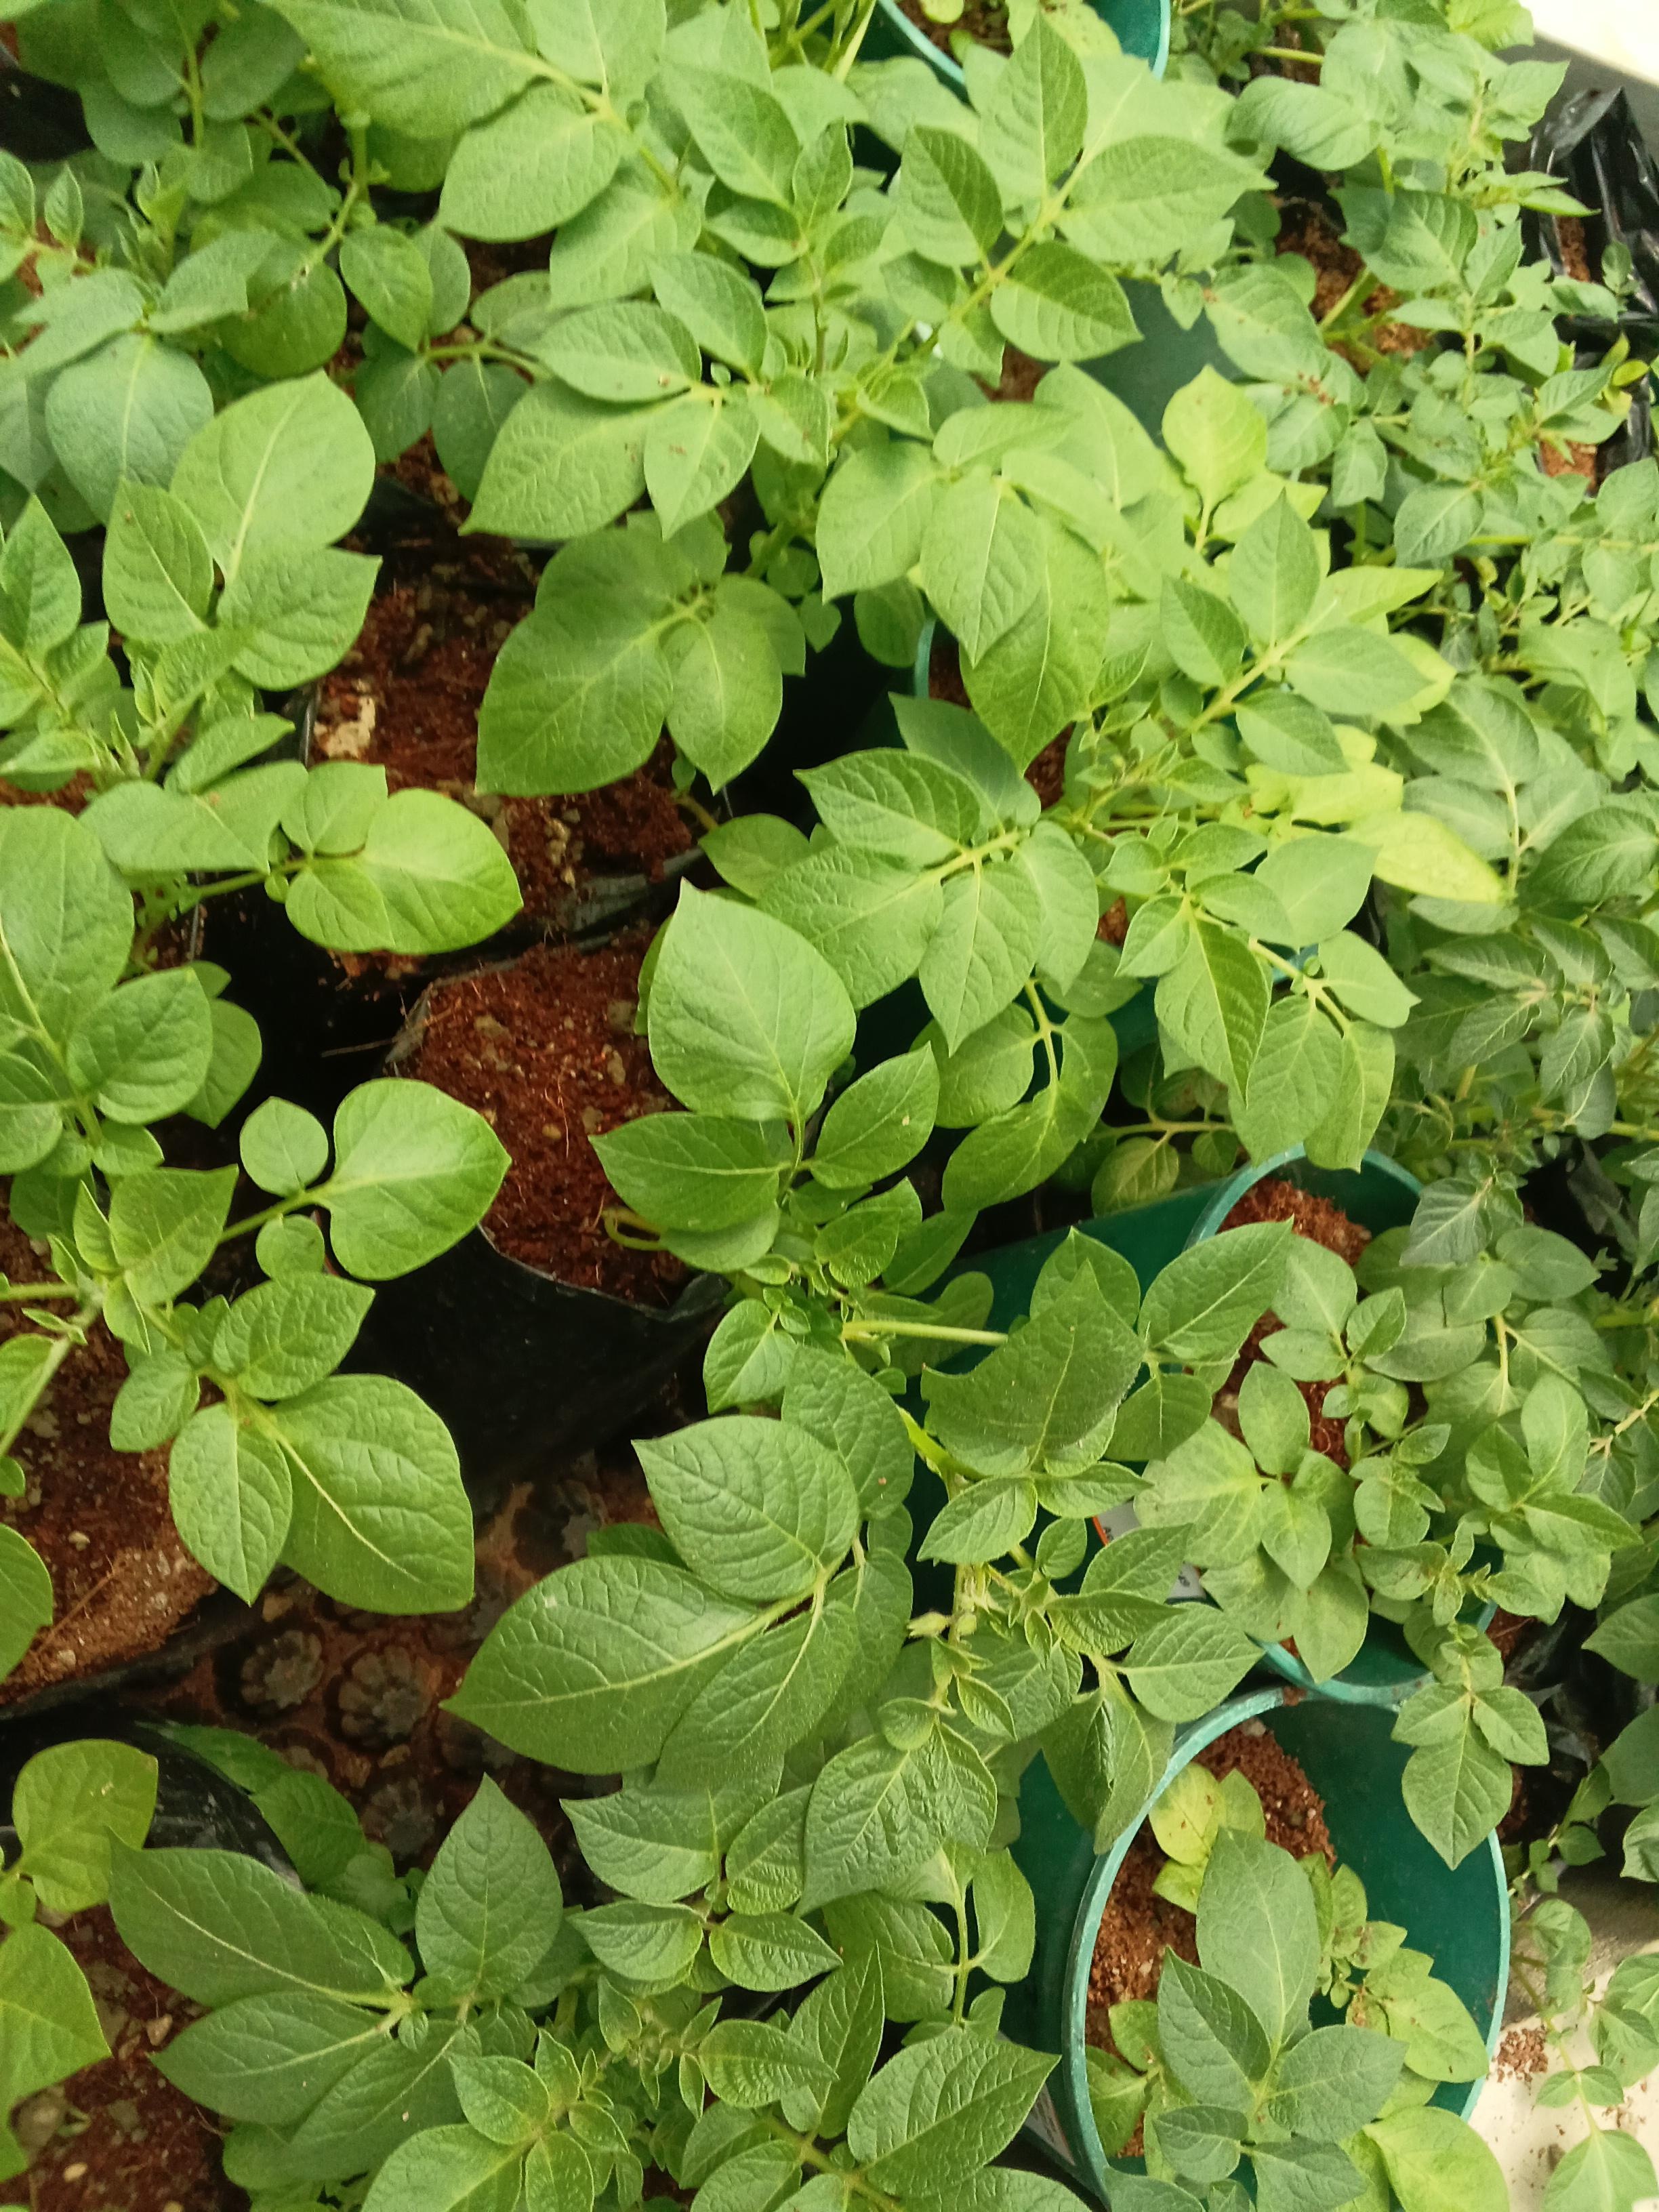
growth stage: vegetative
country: Kenya
